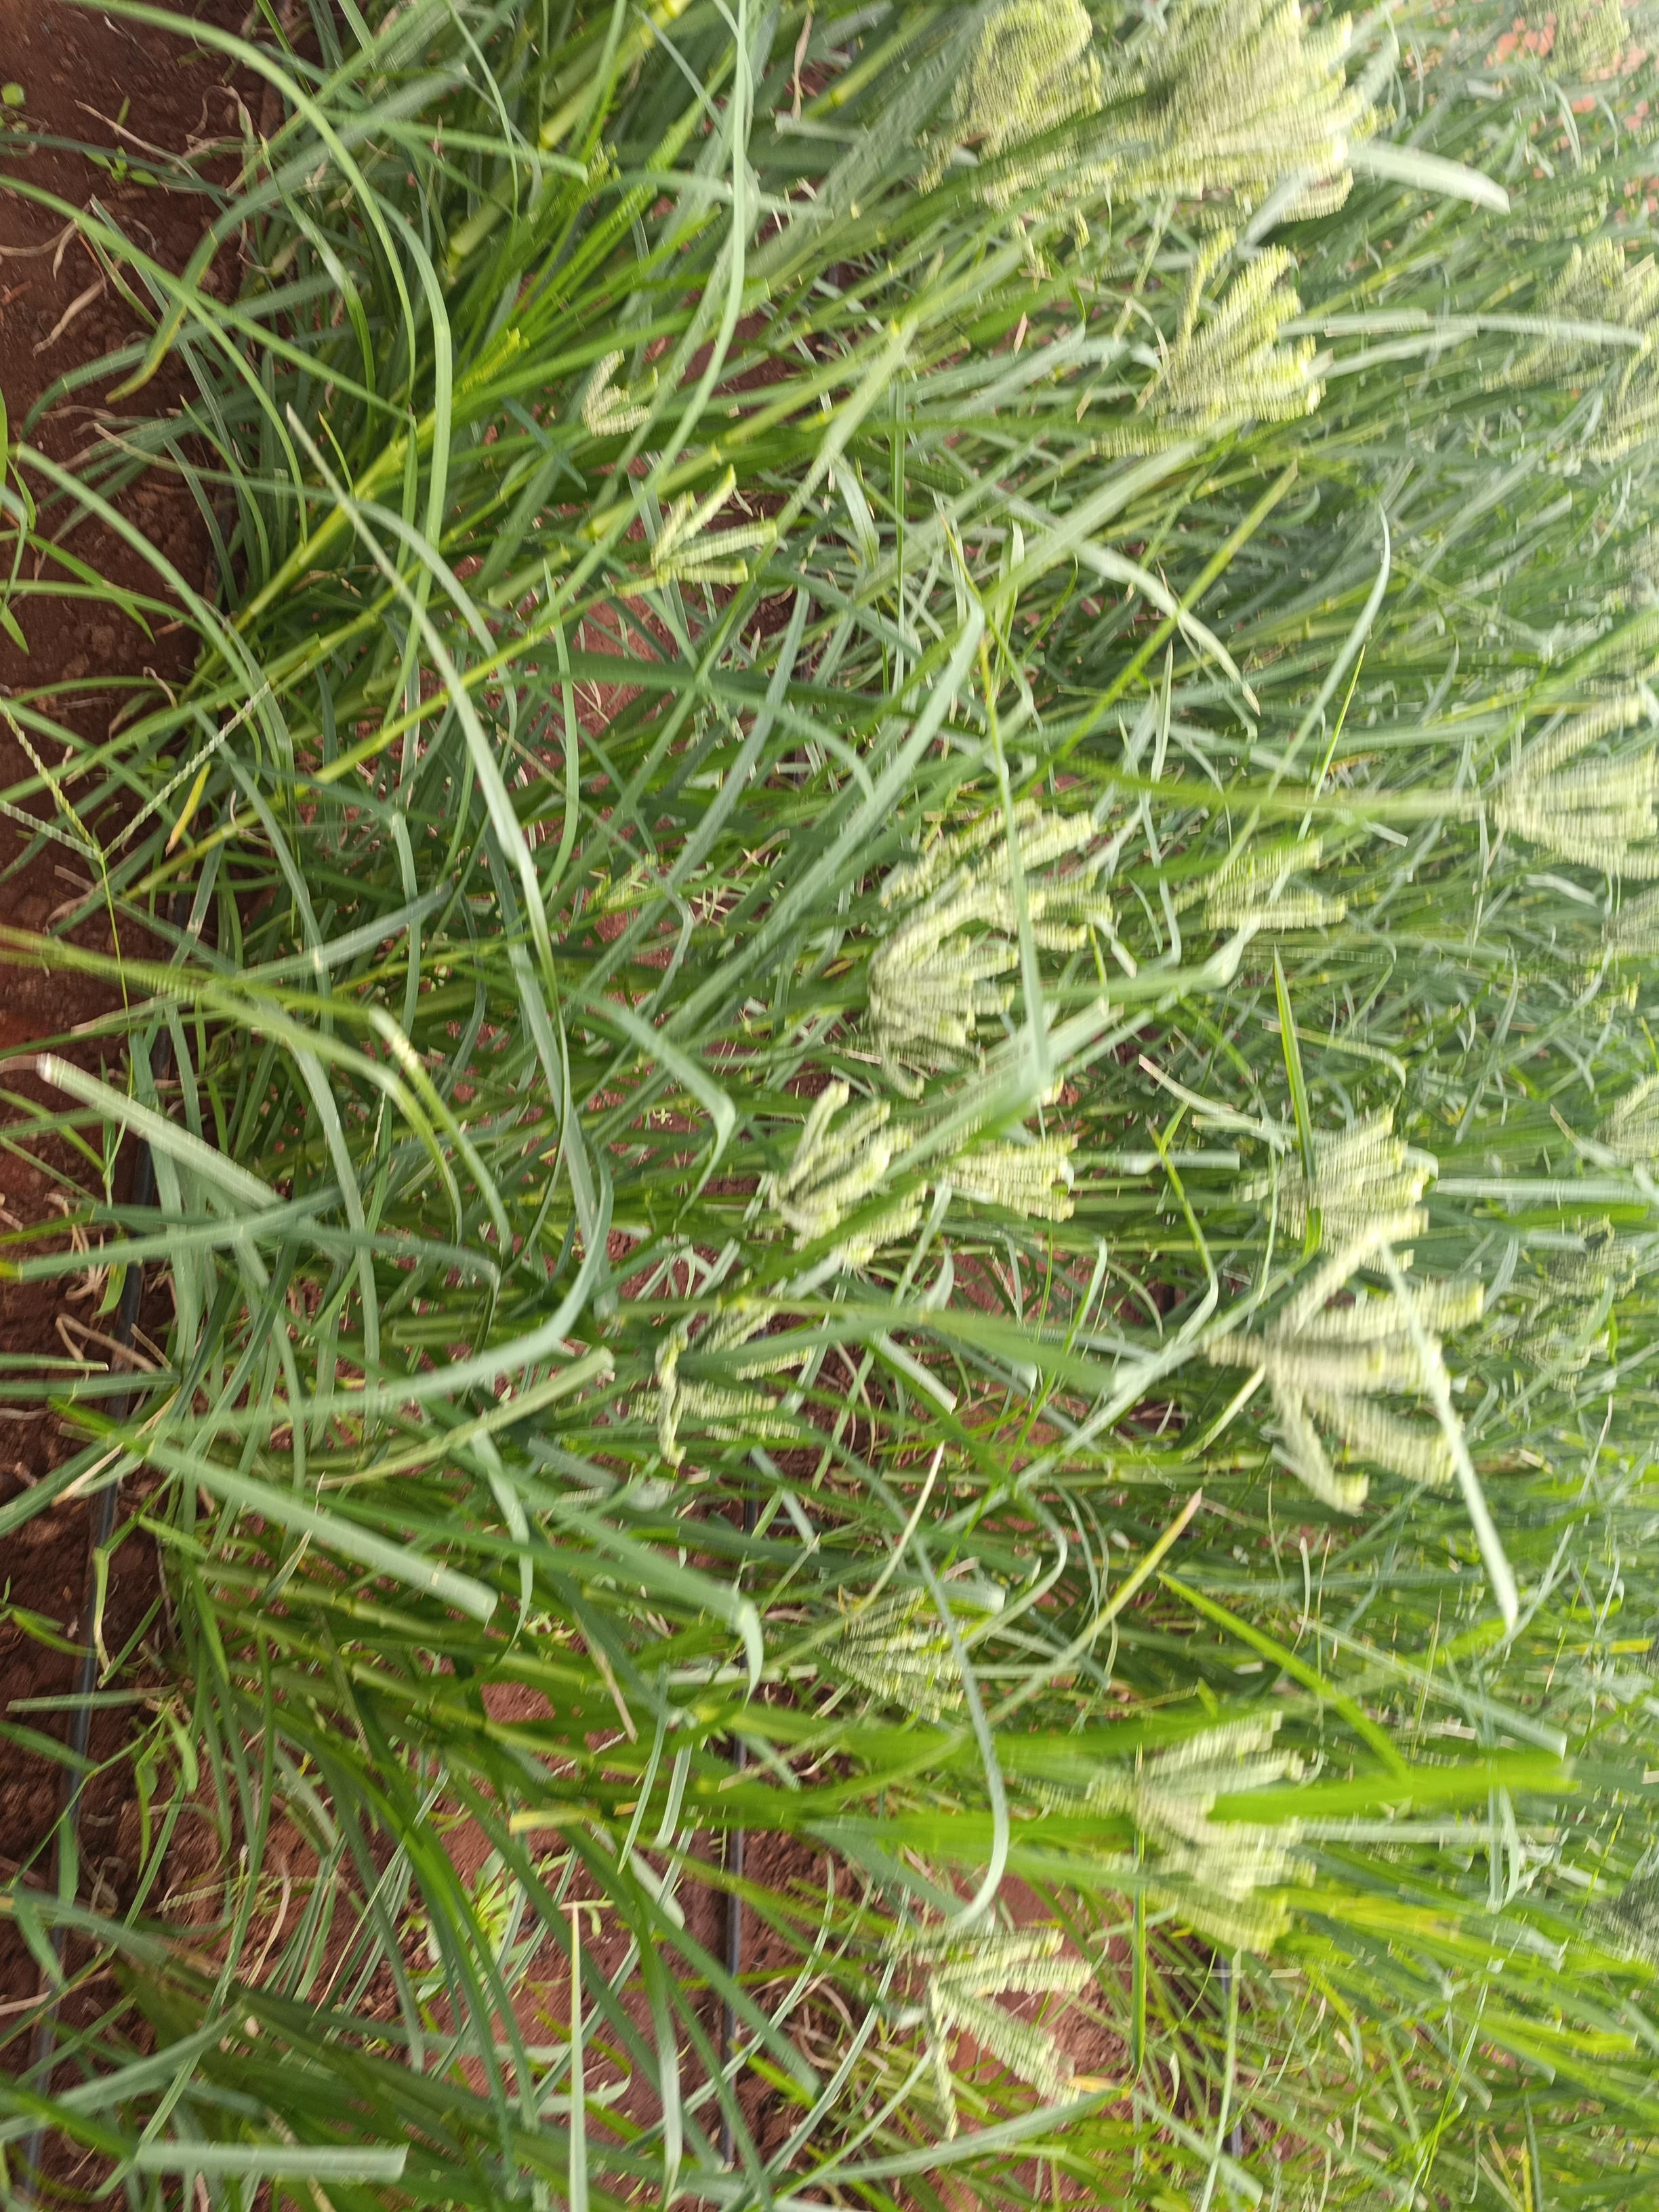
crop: finger millet
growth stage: filling grain
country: Kenya
